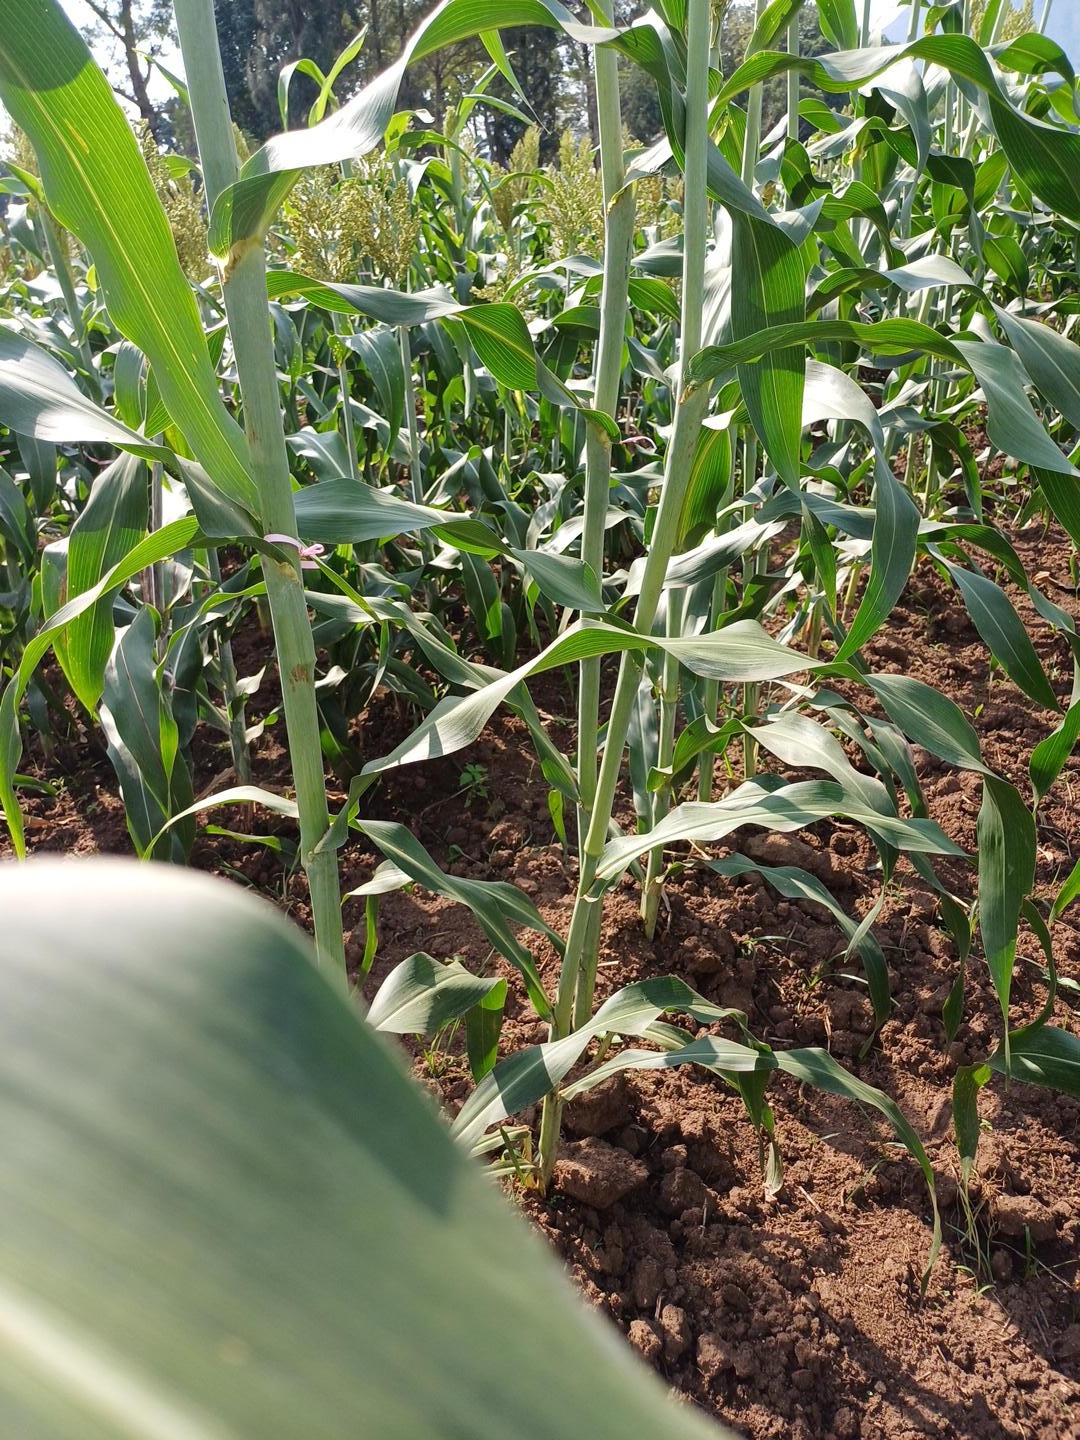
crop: sorghum
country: Kenya
